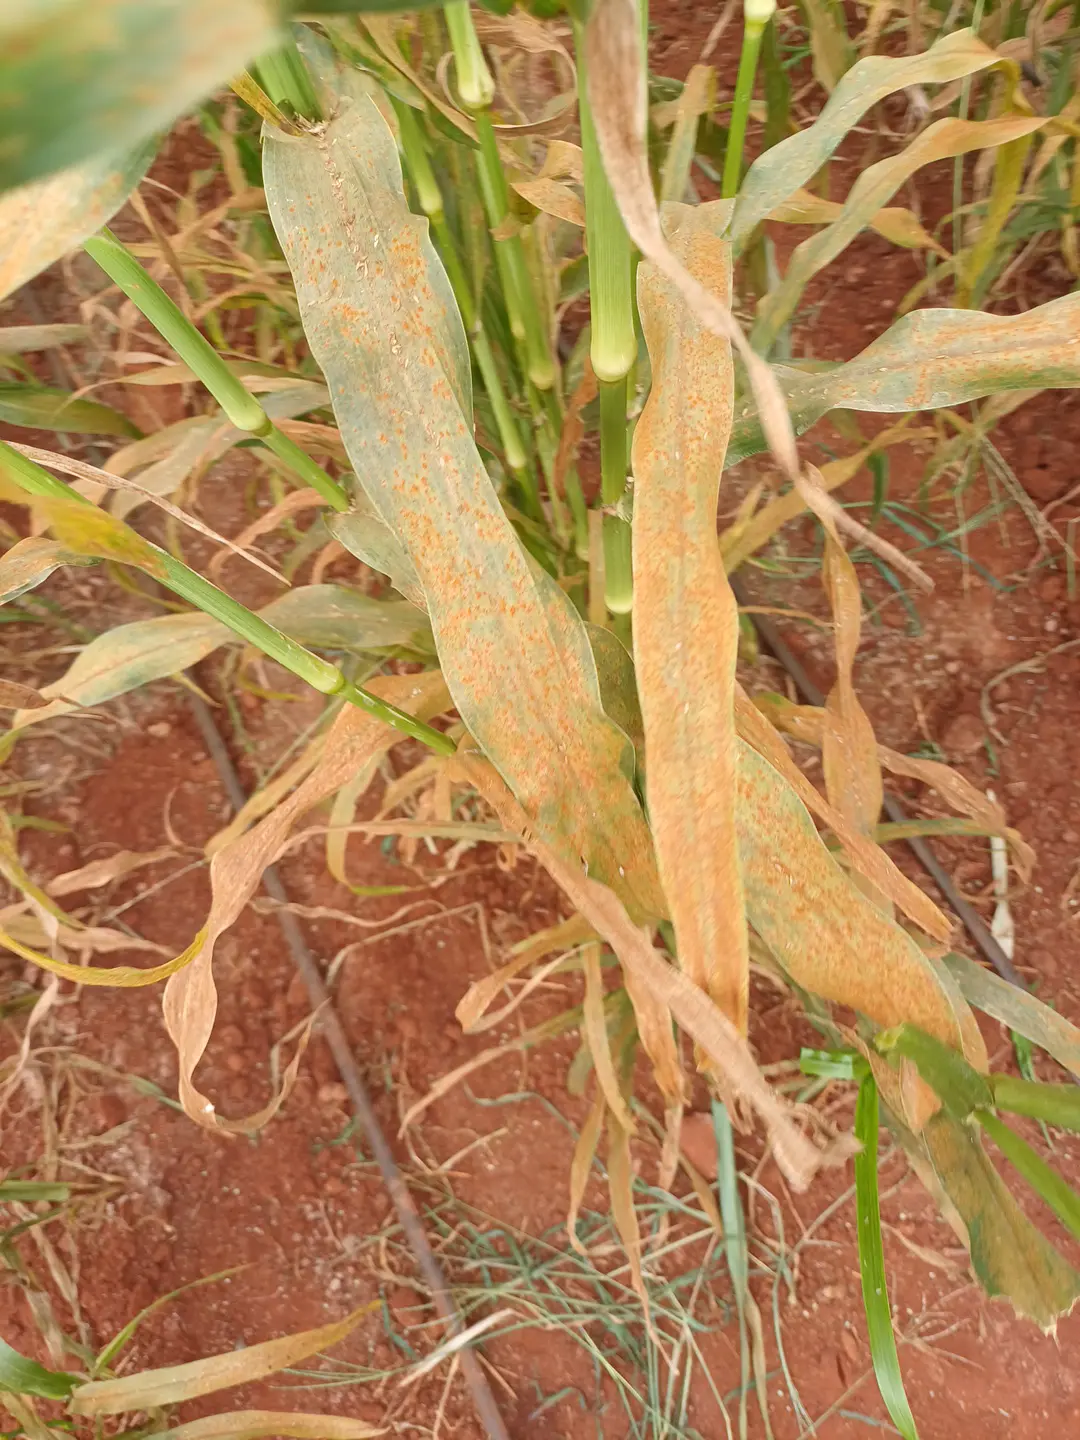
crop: pearl millet
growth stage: filling grain
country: Kenya
